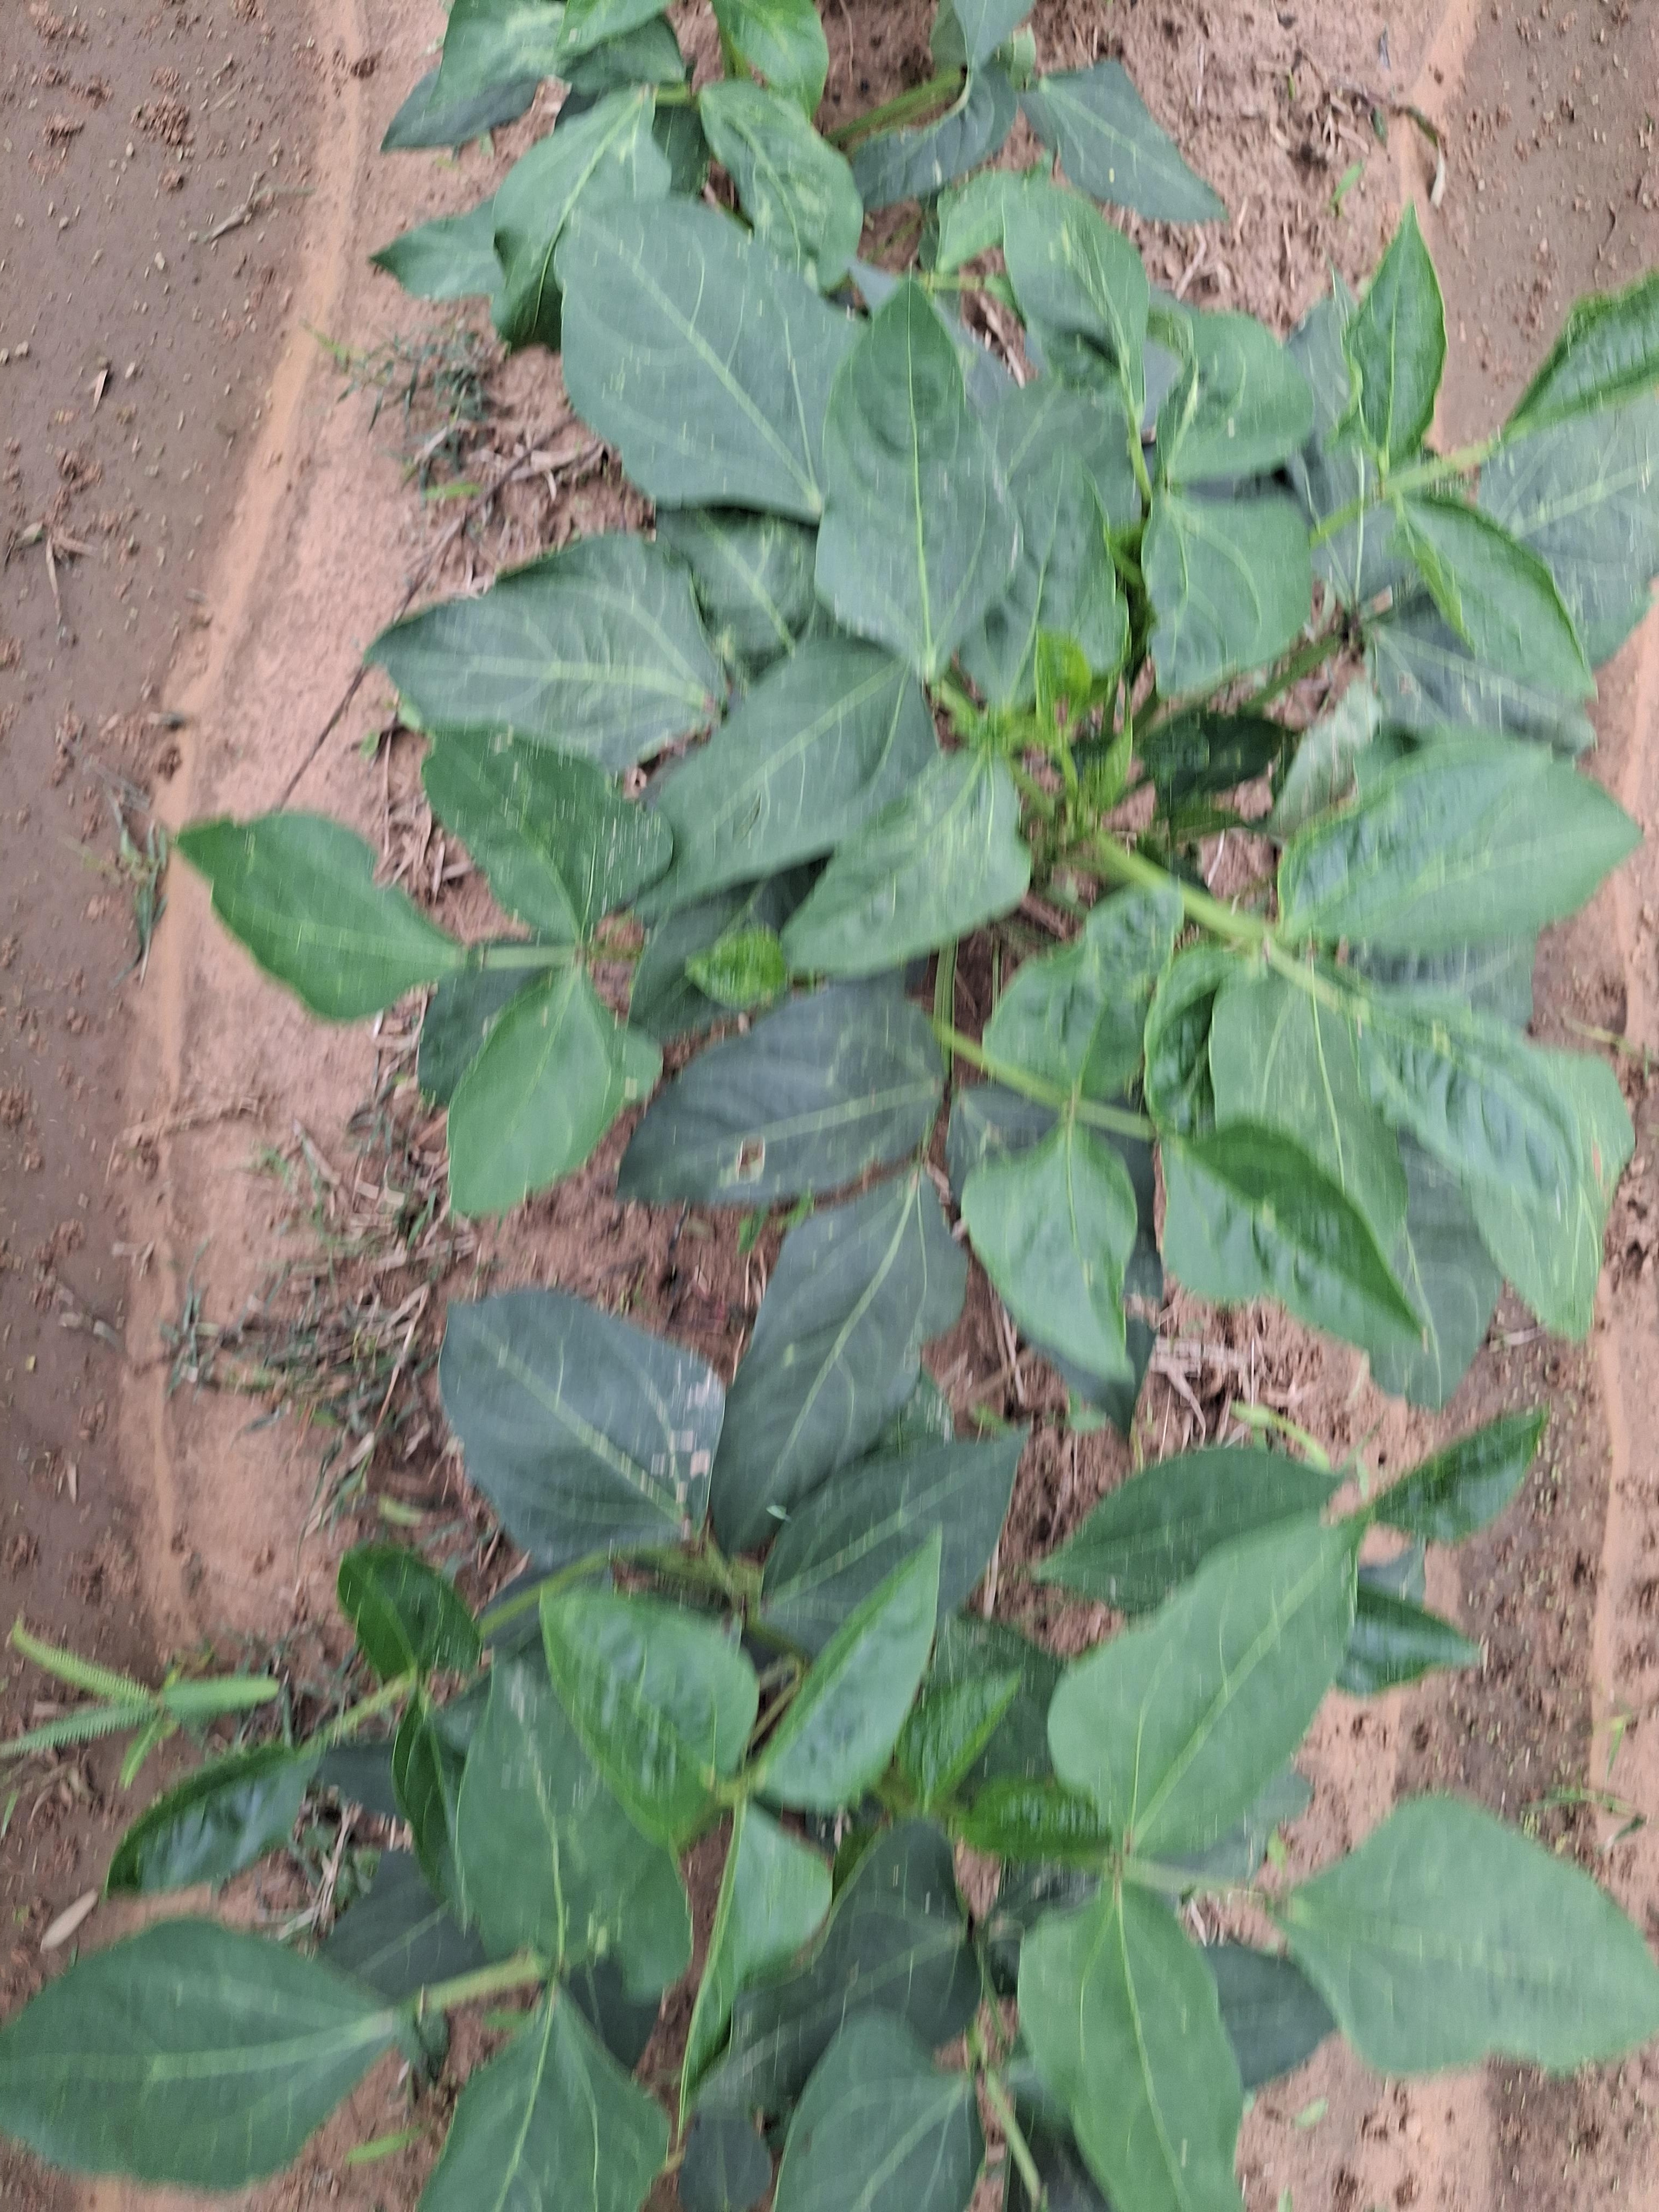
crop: cowpea
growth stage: vegetative
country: Nigeria
